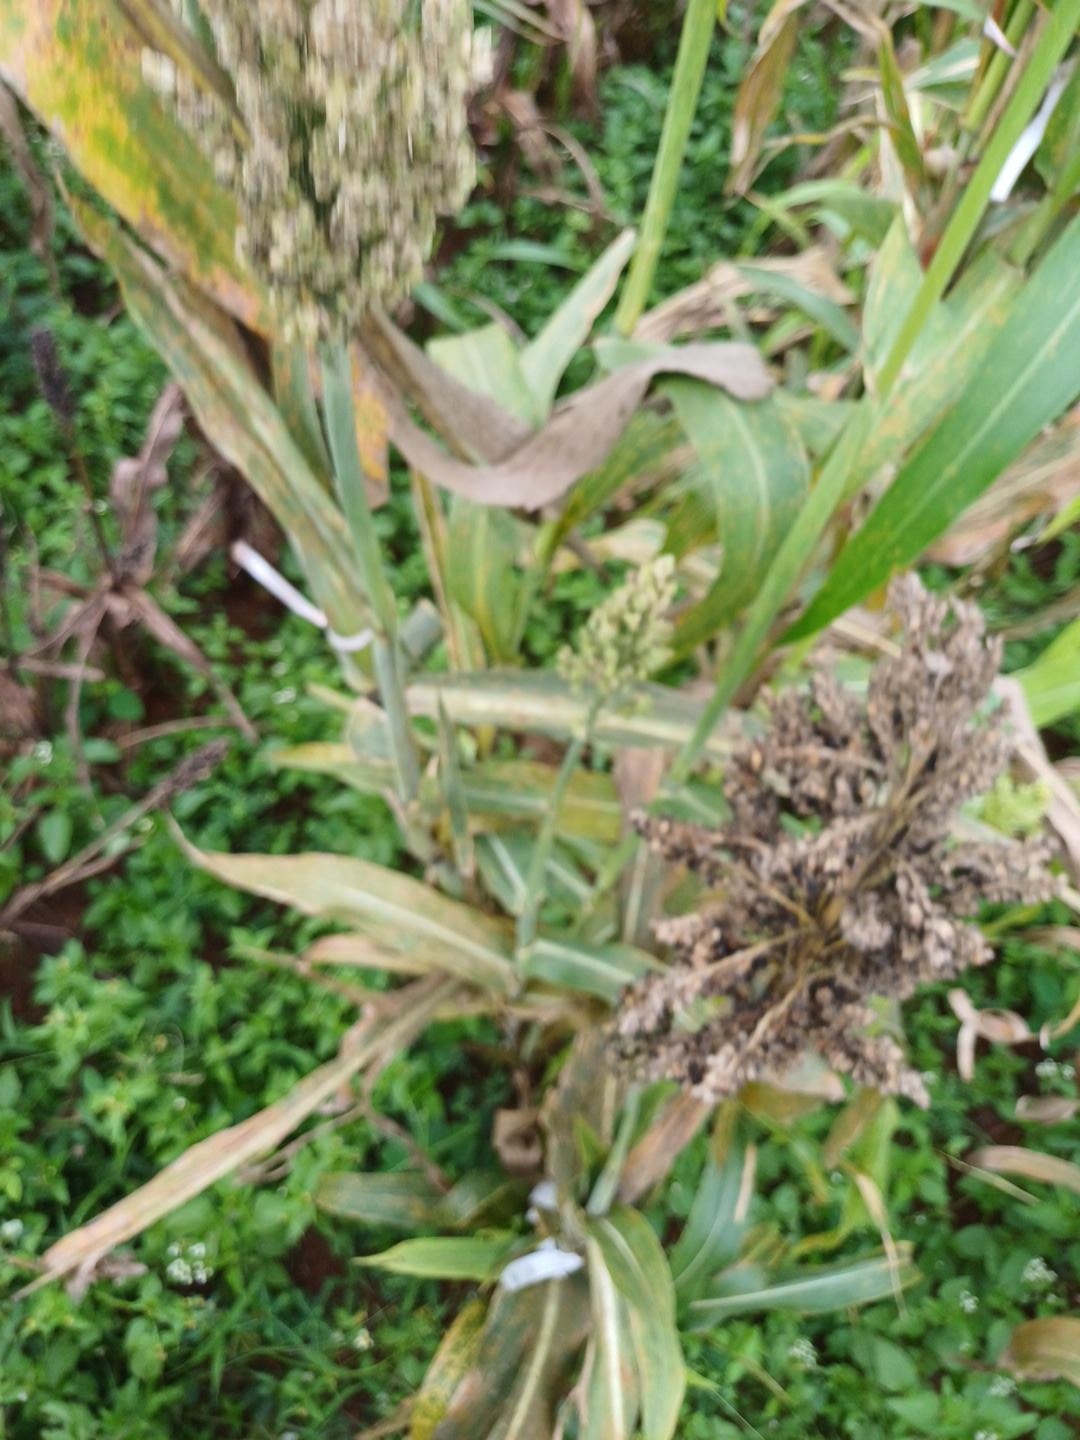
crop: sorghum
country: Kenya
